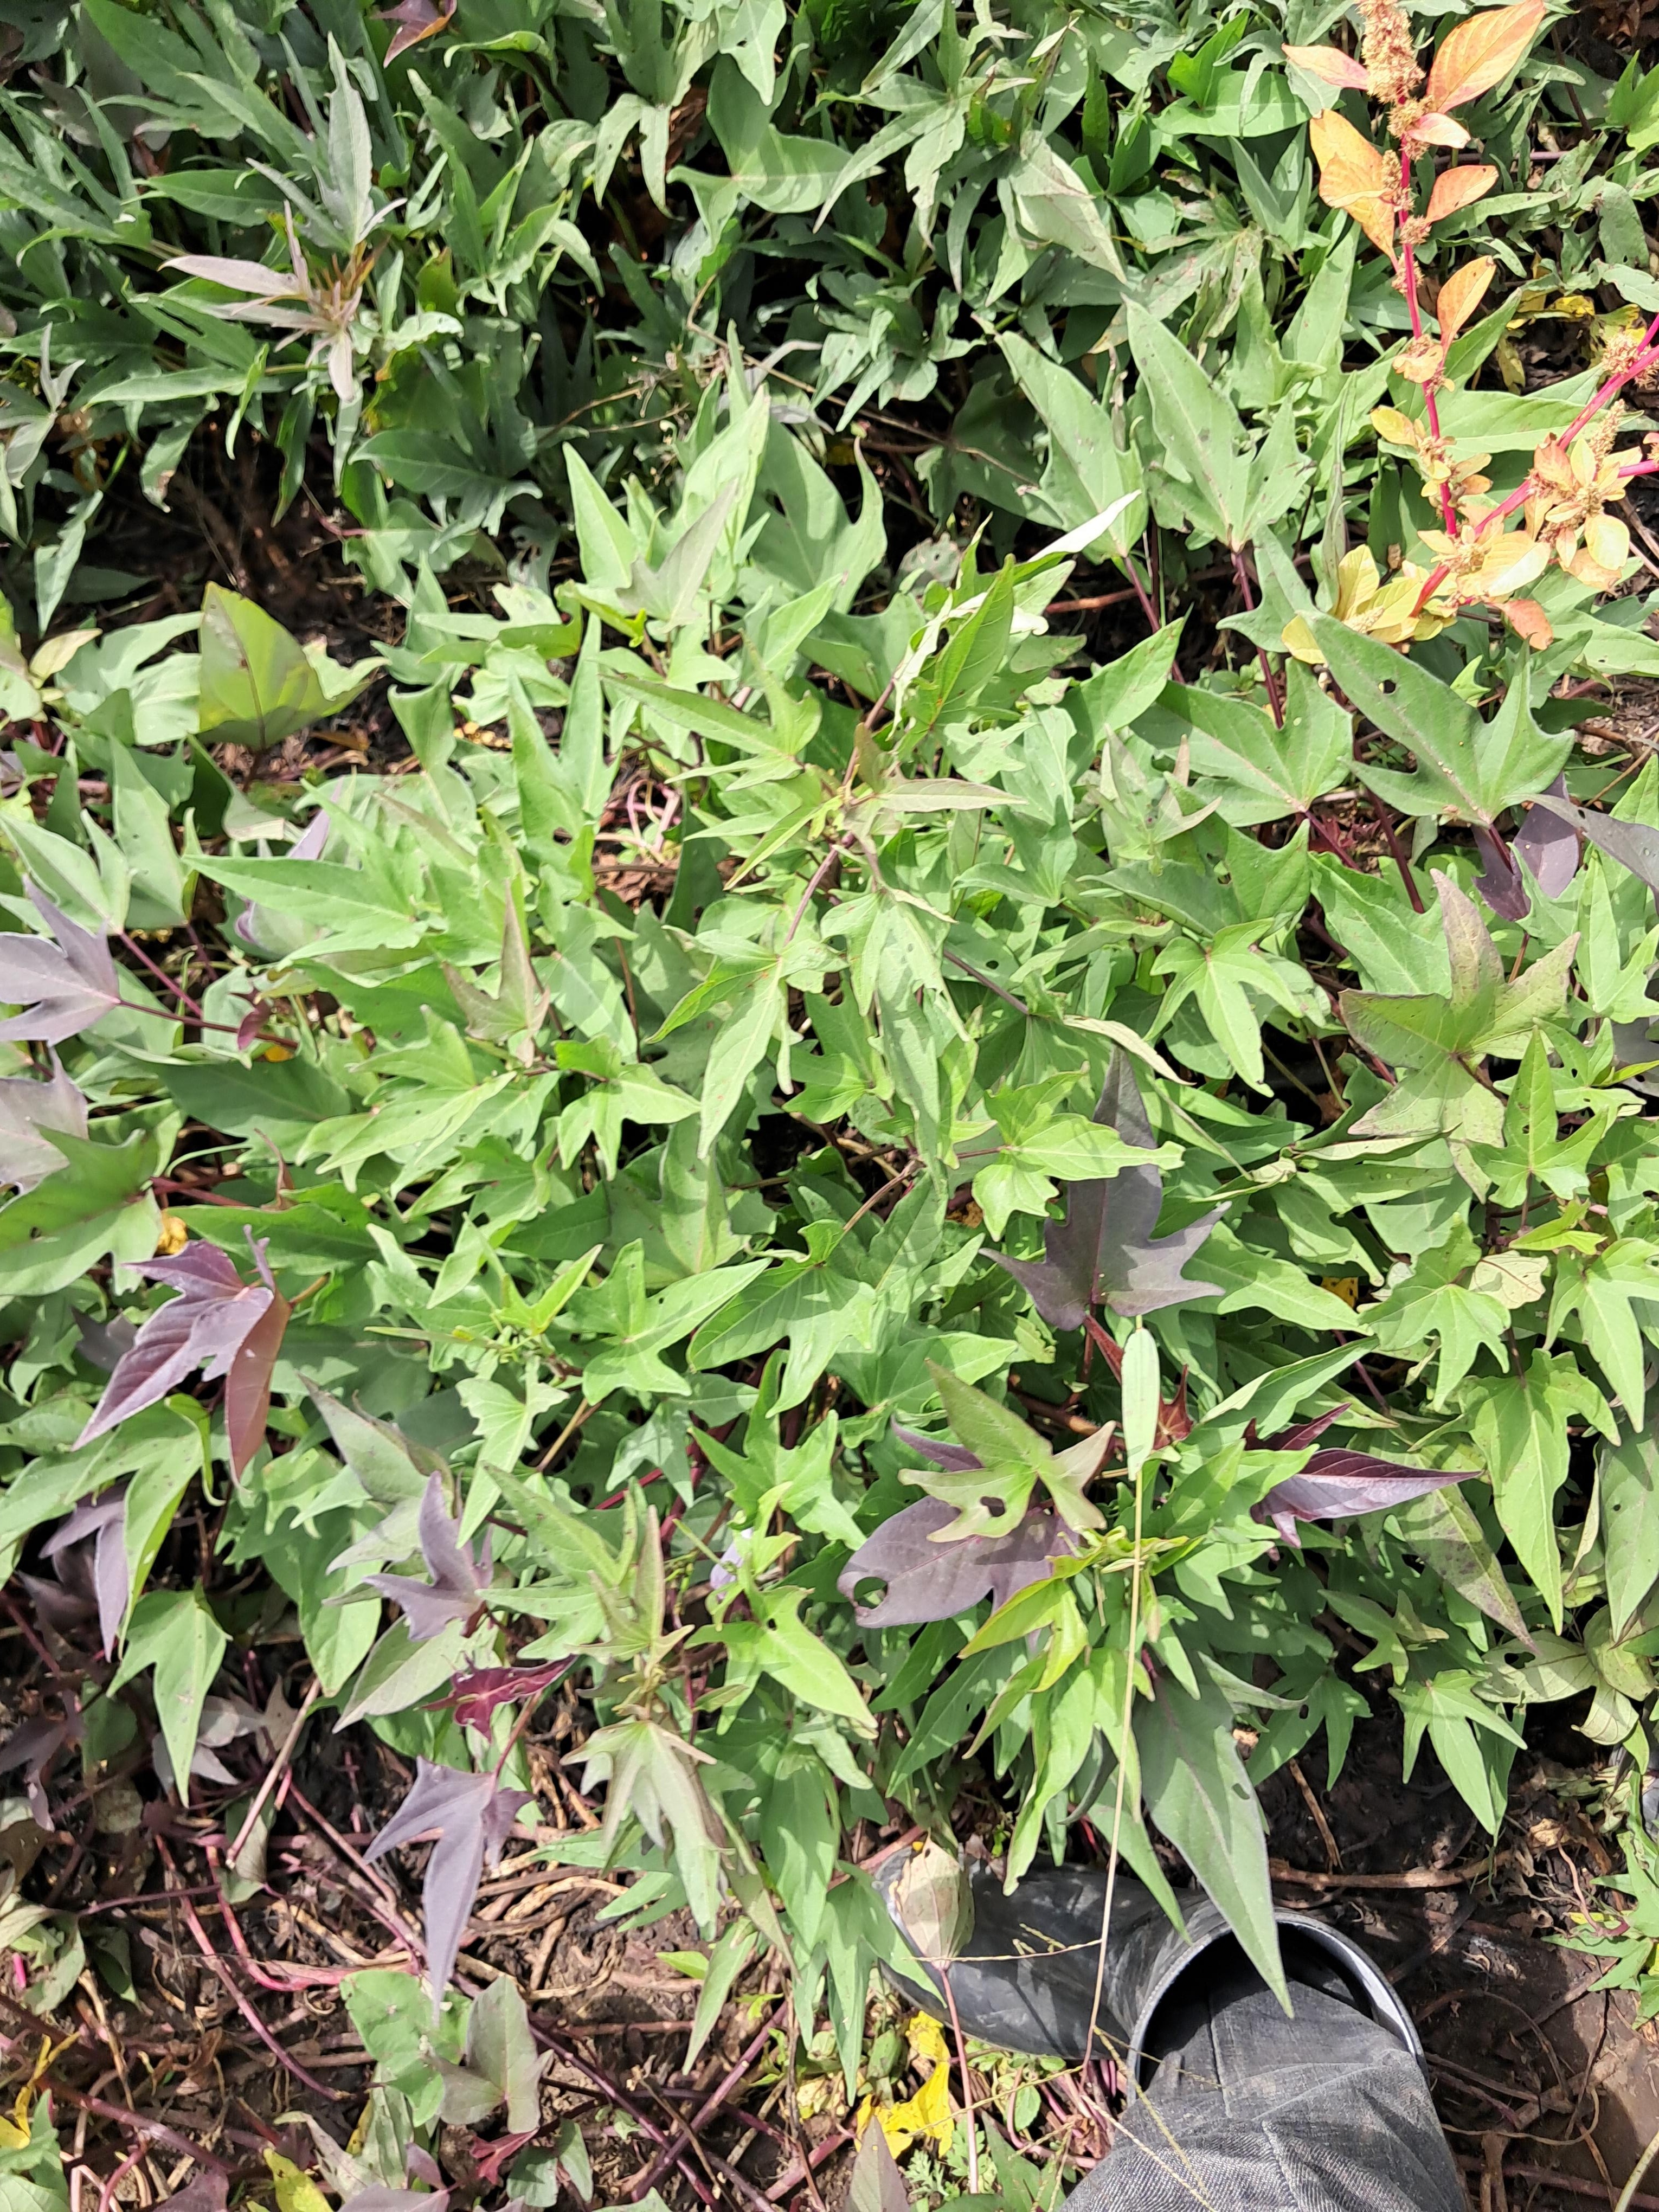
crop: sweet potato
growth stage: development pod
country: Tanzania
